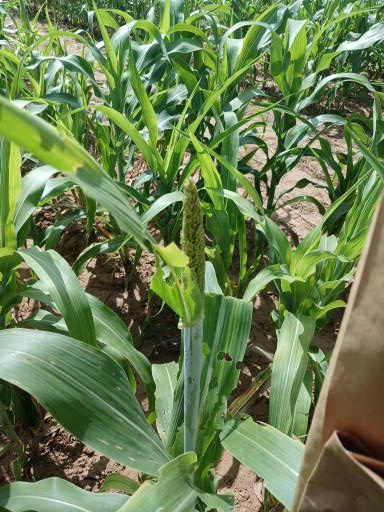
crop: sorghum
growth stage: heading tuber
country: Senegal
